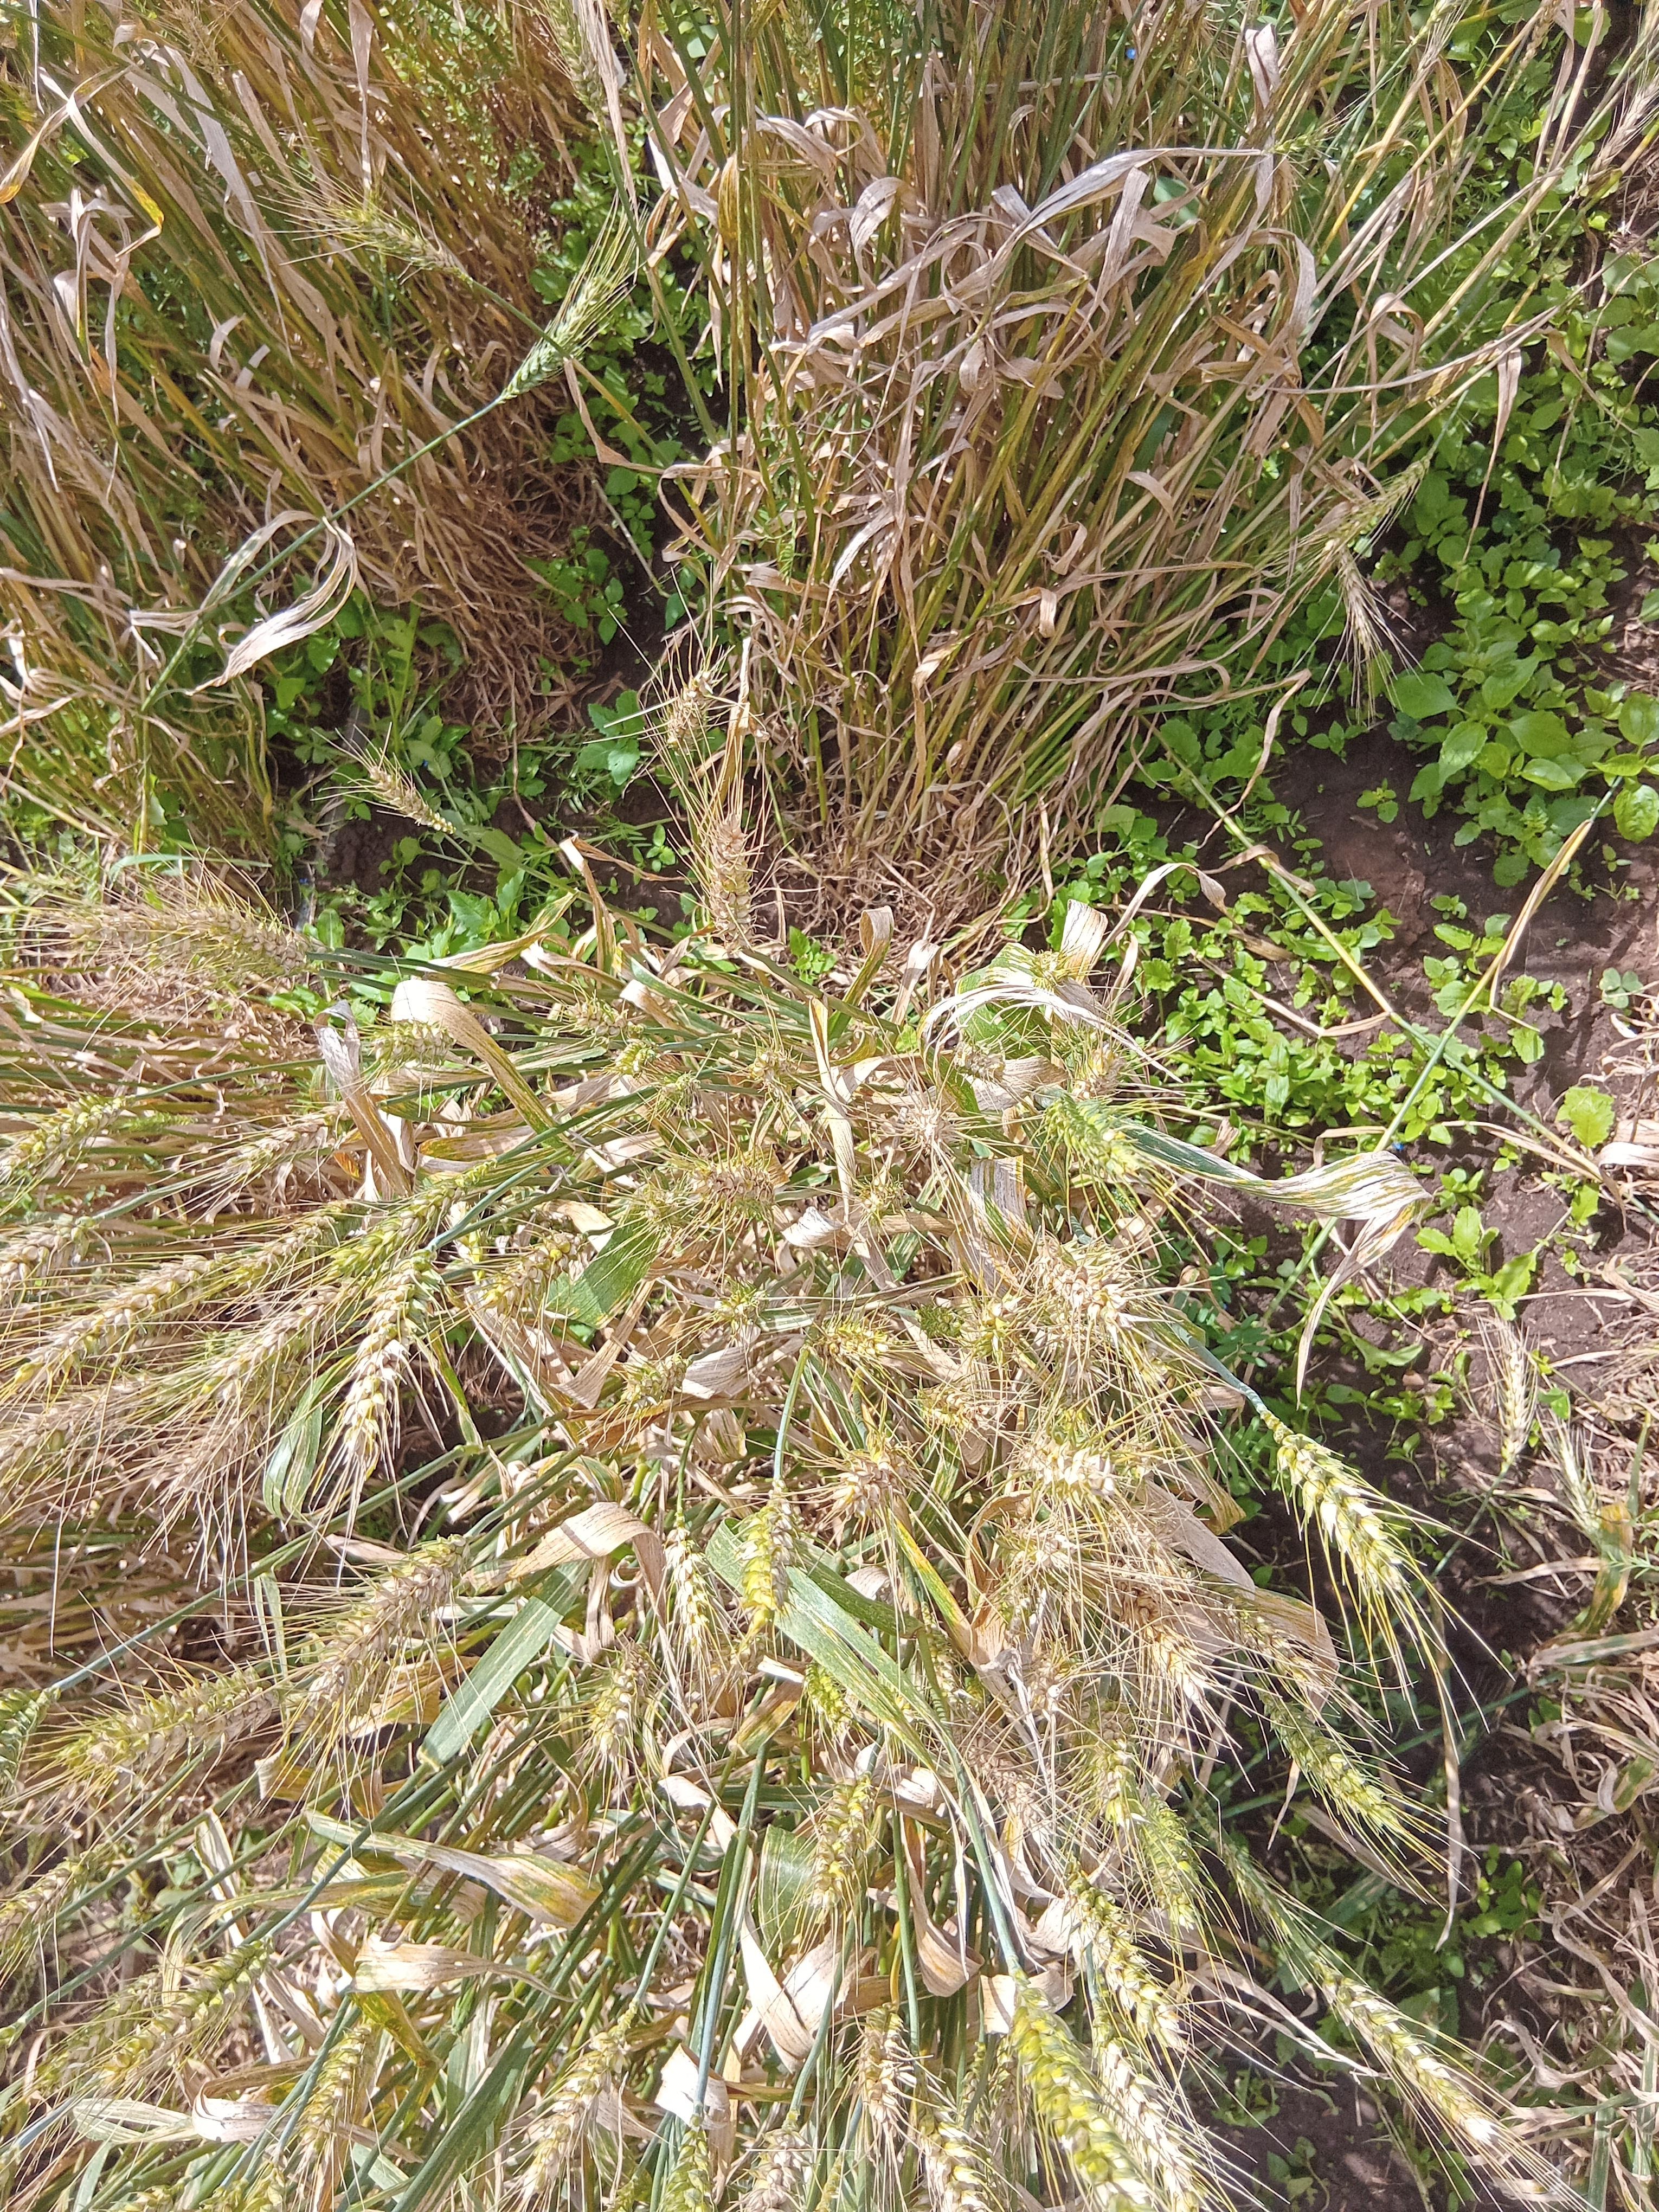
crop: wheat
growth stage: maturity
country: Kenya
